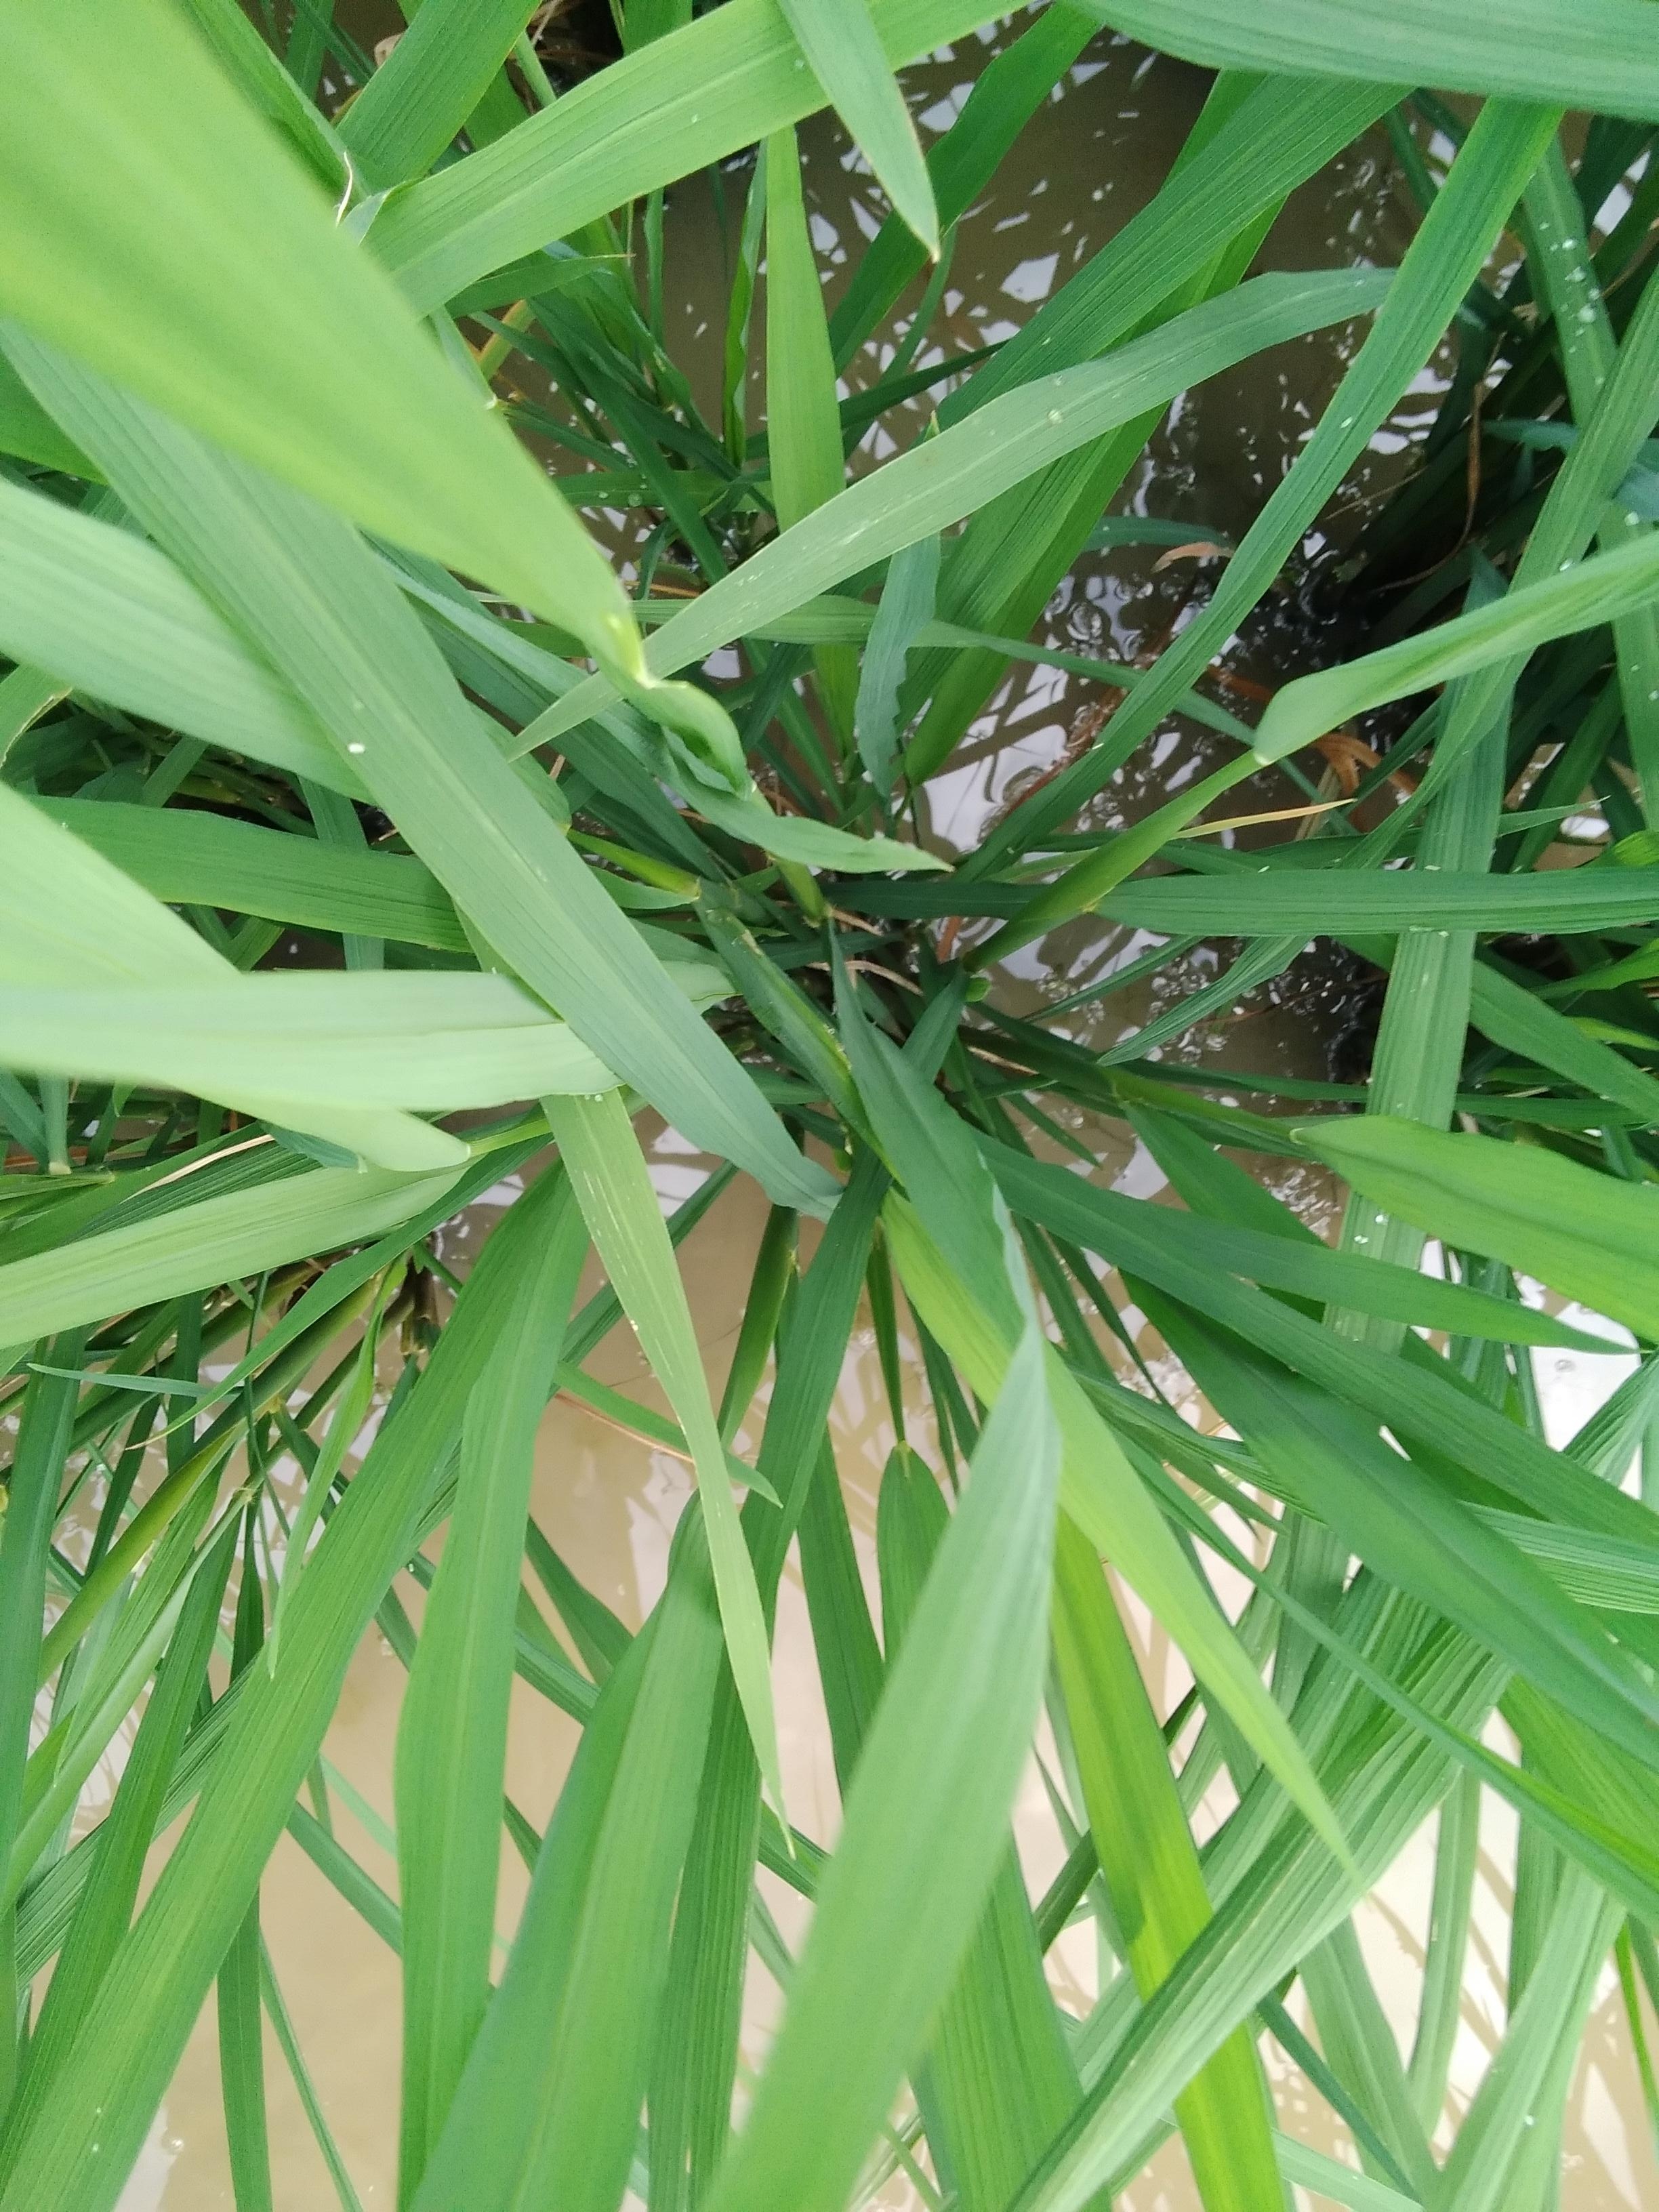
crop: rice
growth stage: booting
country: Nigeria
